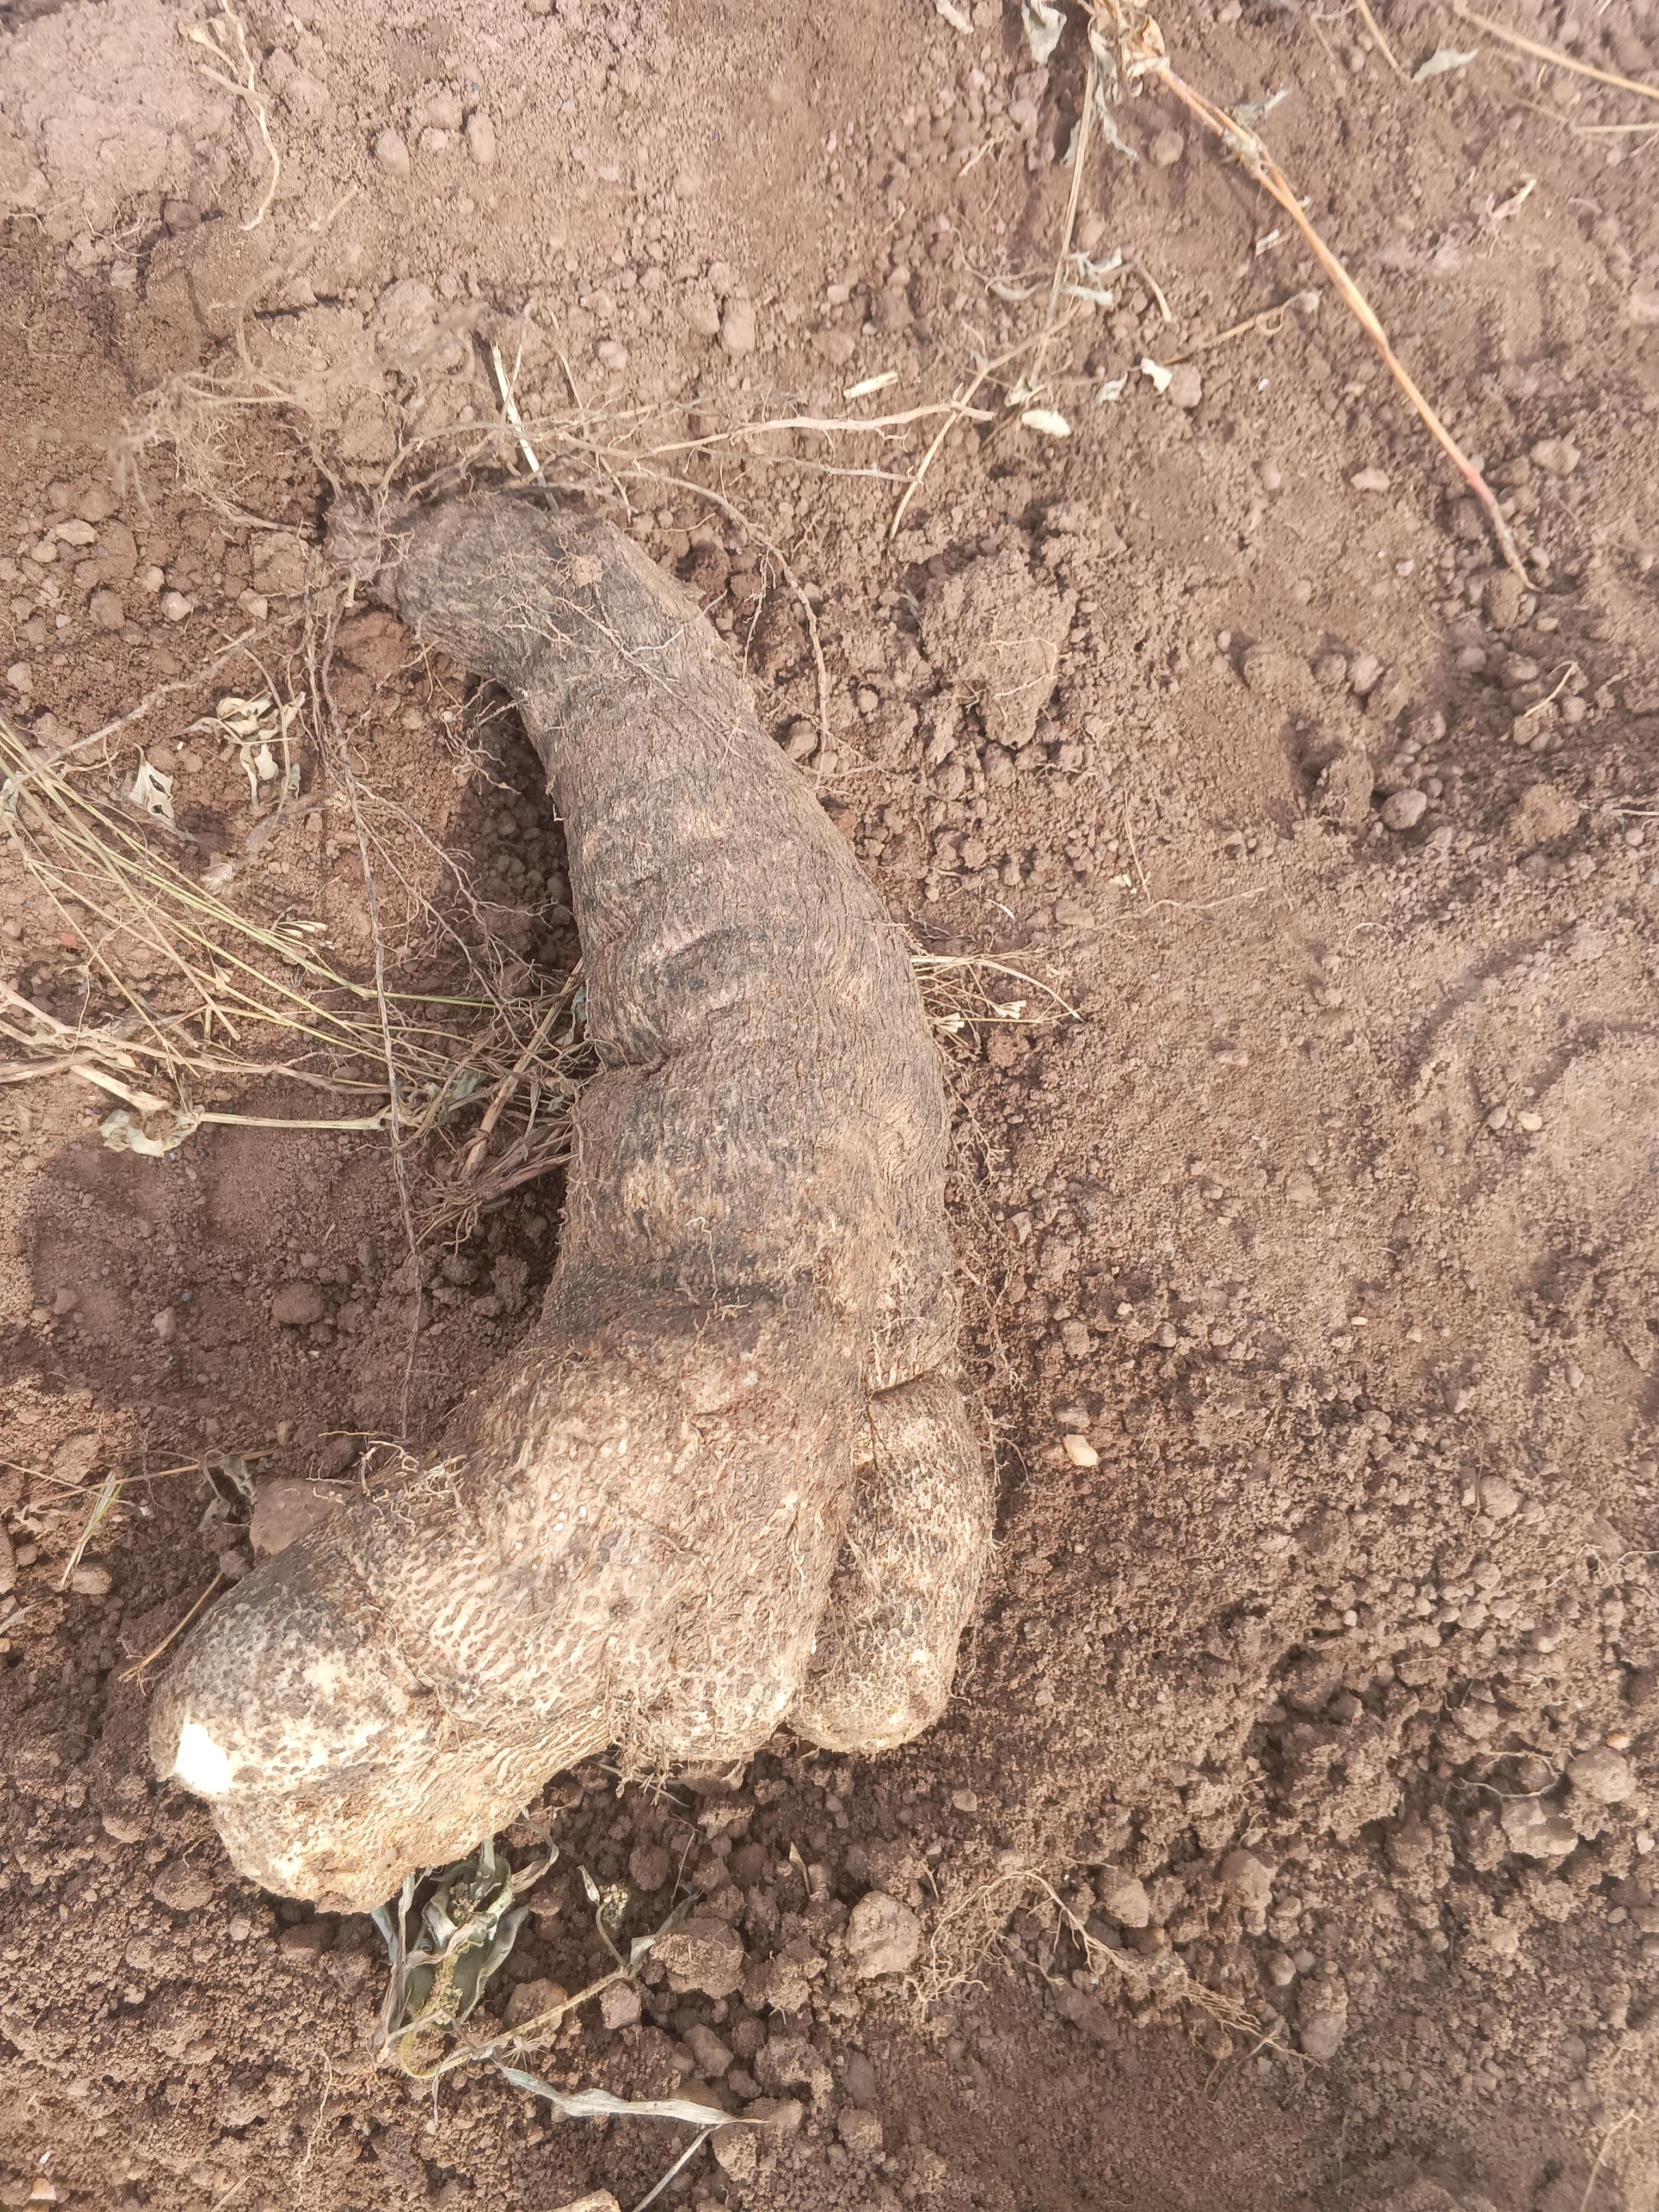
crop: yam
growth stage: harvest
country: Nigeria
